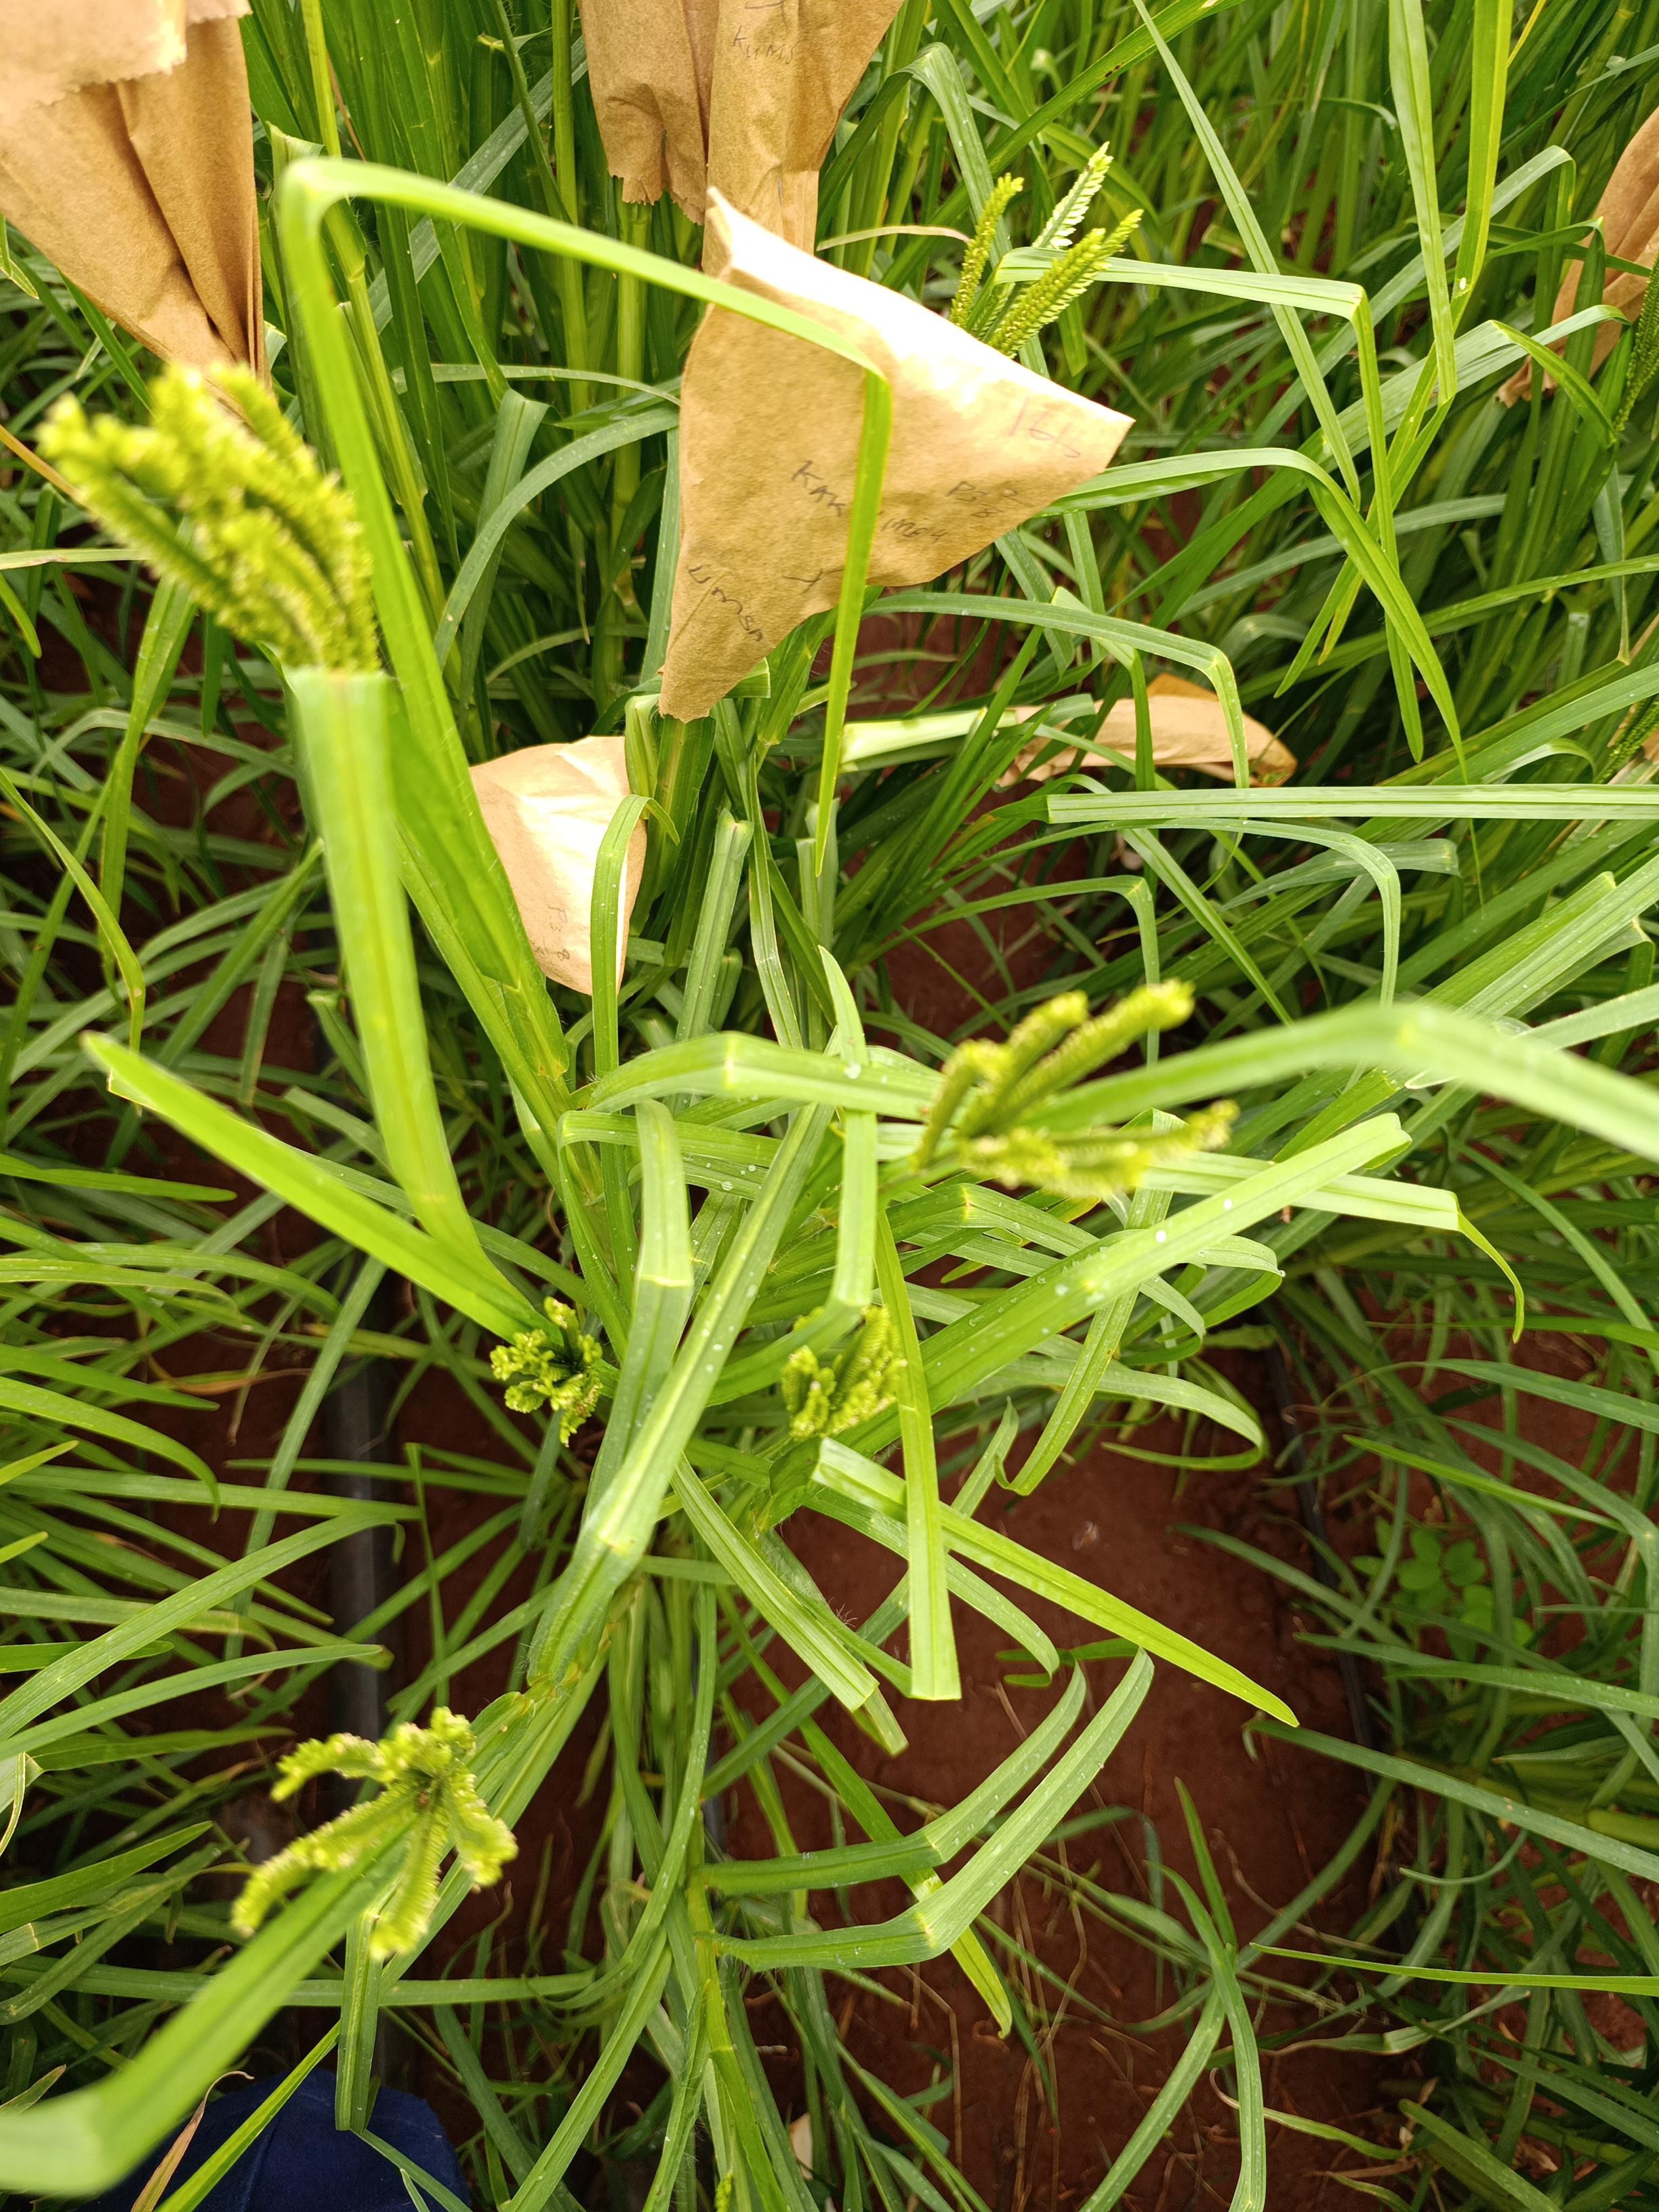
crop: finger millet
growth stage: flowering
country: Kenya
